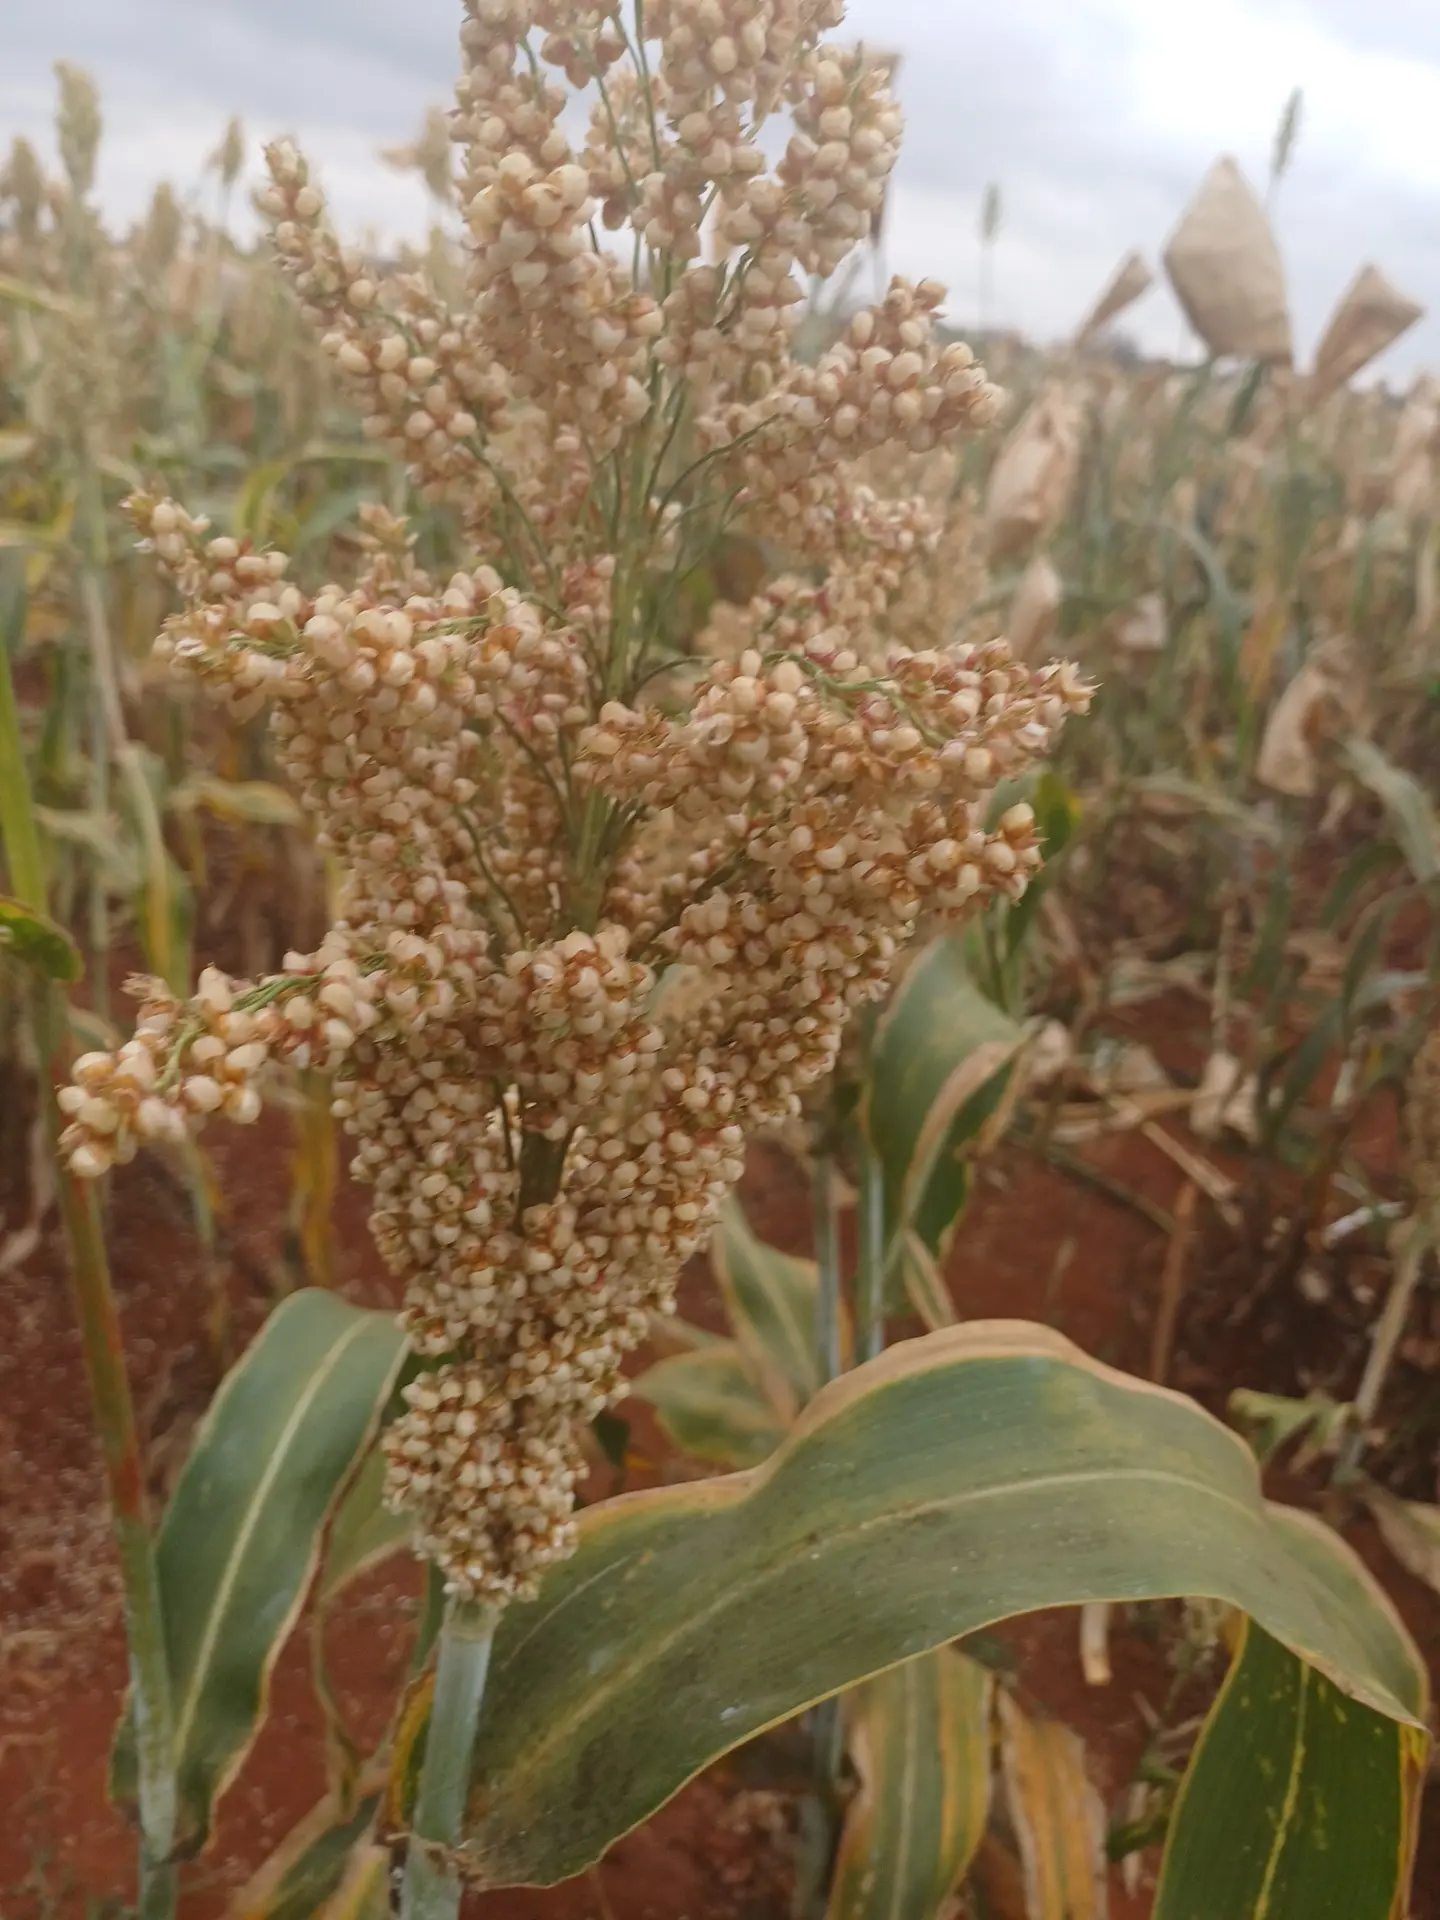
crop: sorghum
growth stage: maturity
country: Kenya
